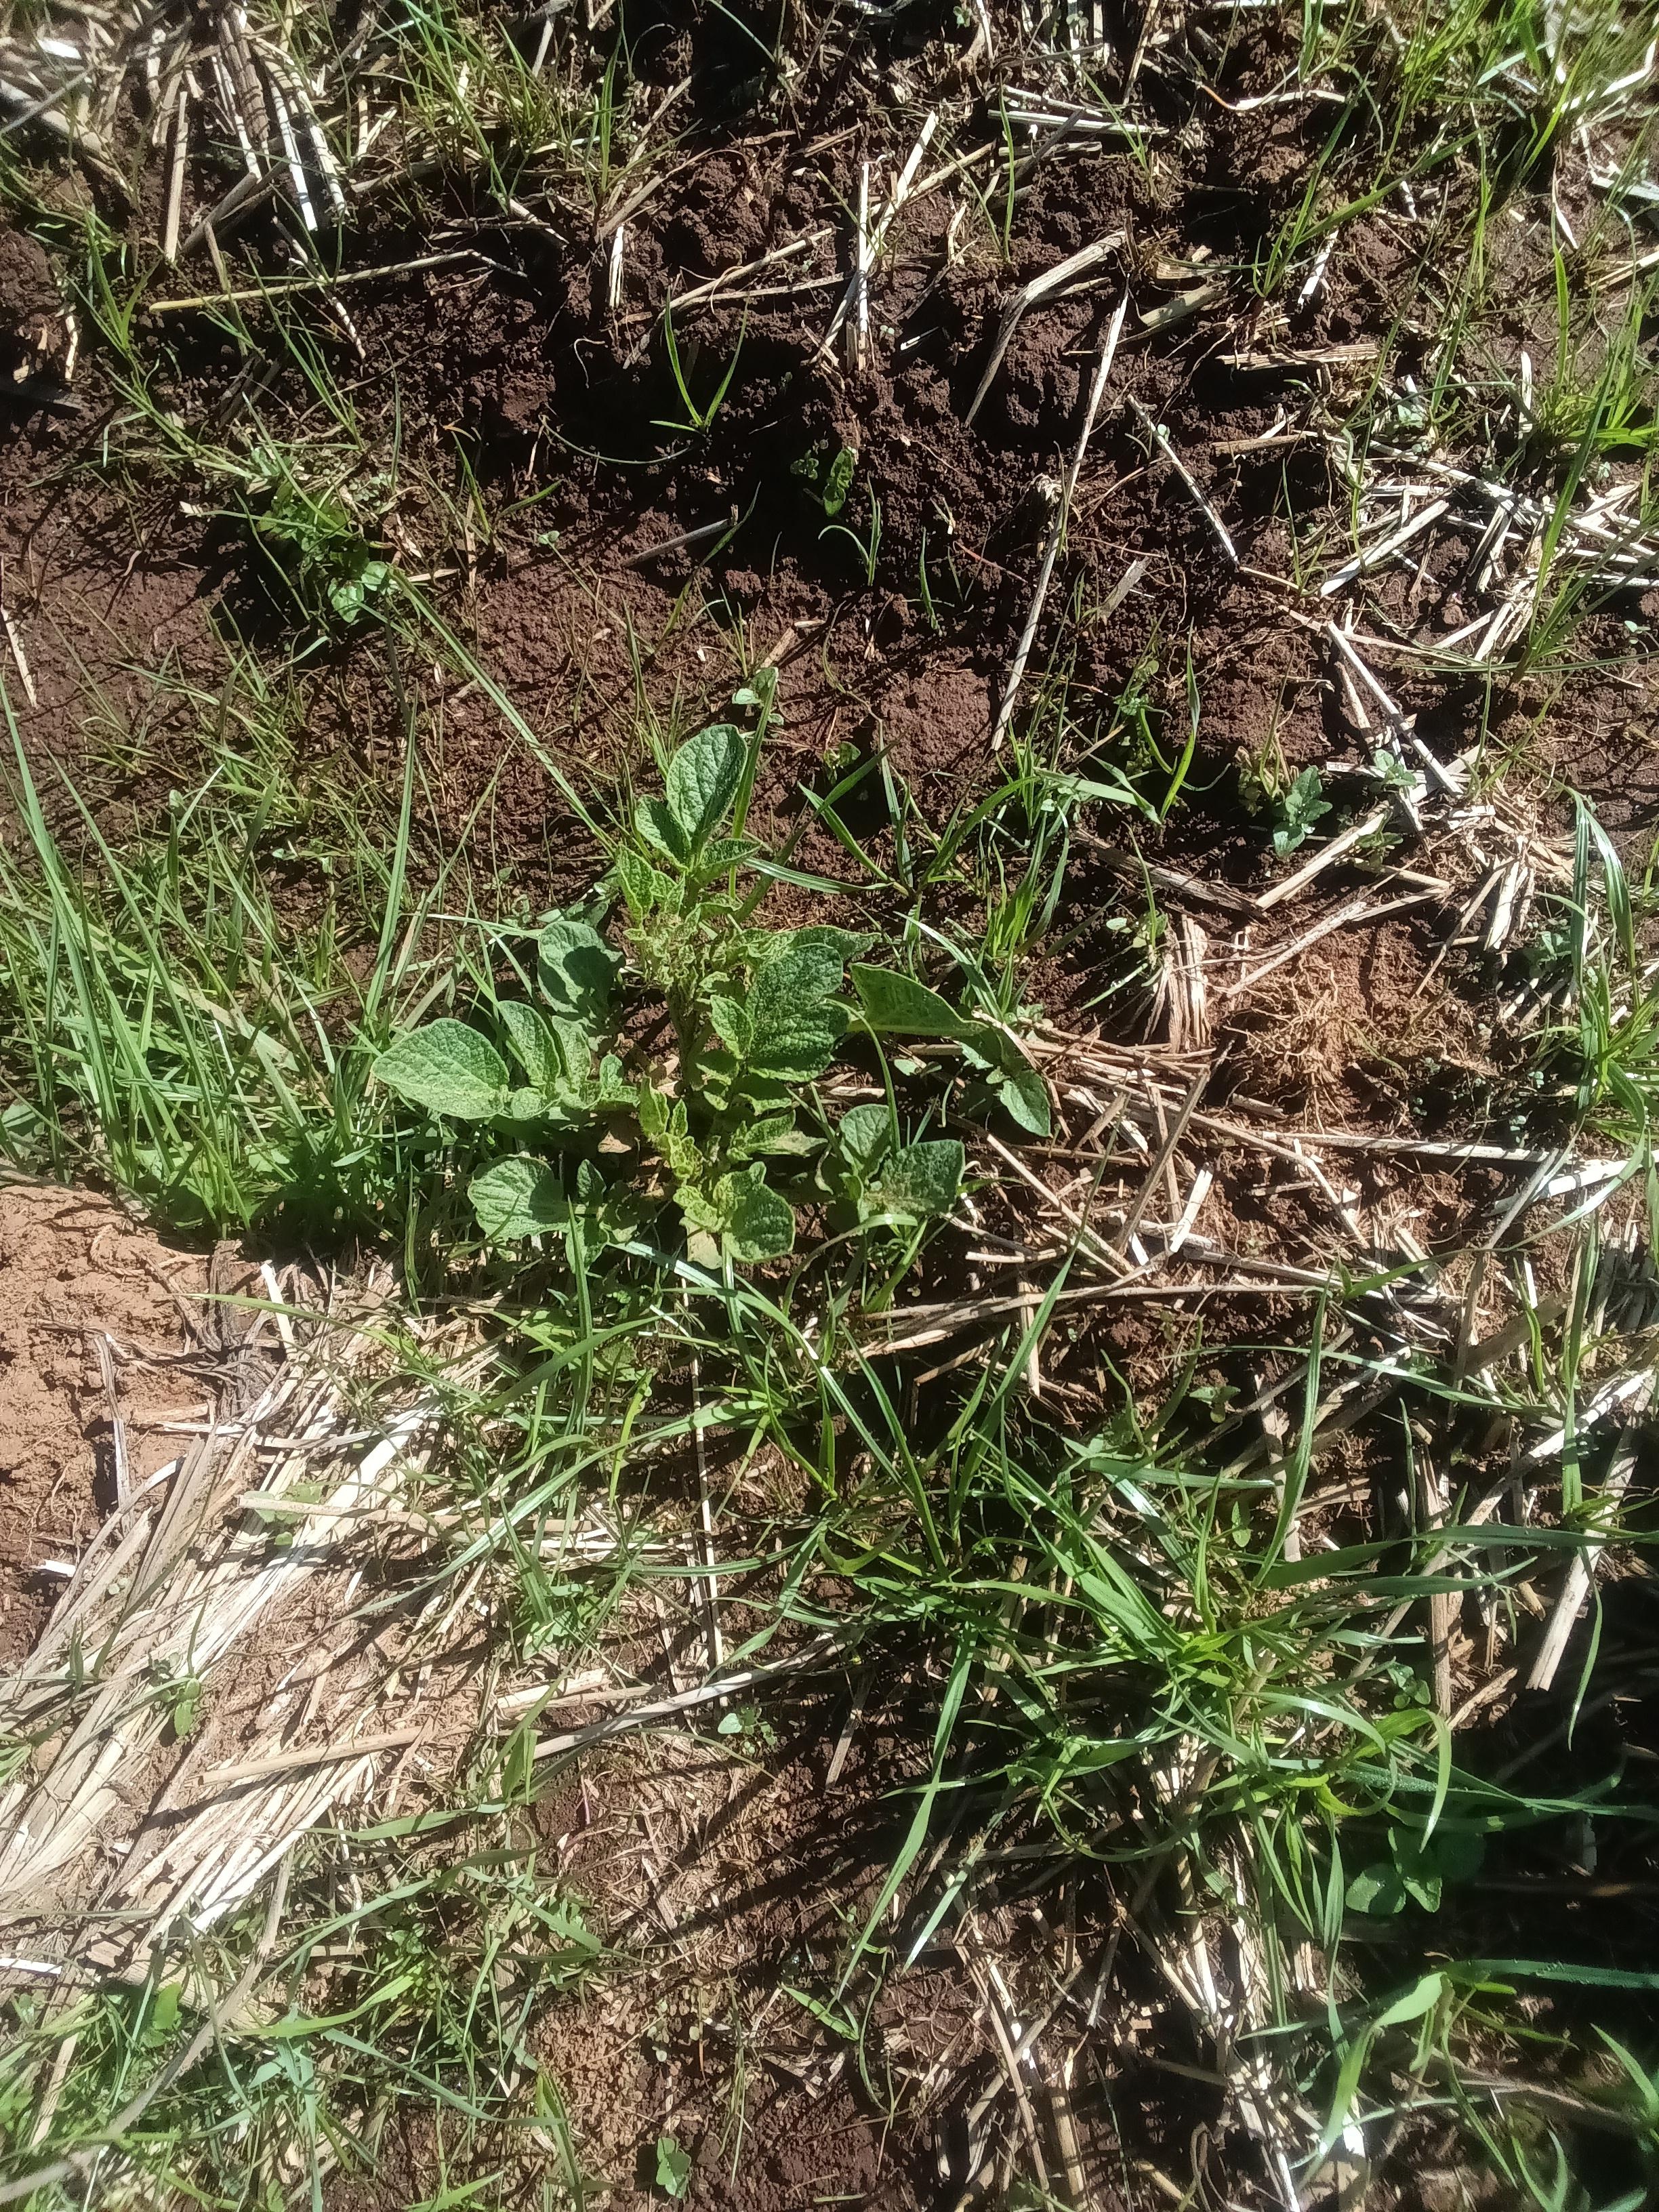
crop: potato
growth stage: emergence
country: Kenya
